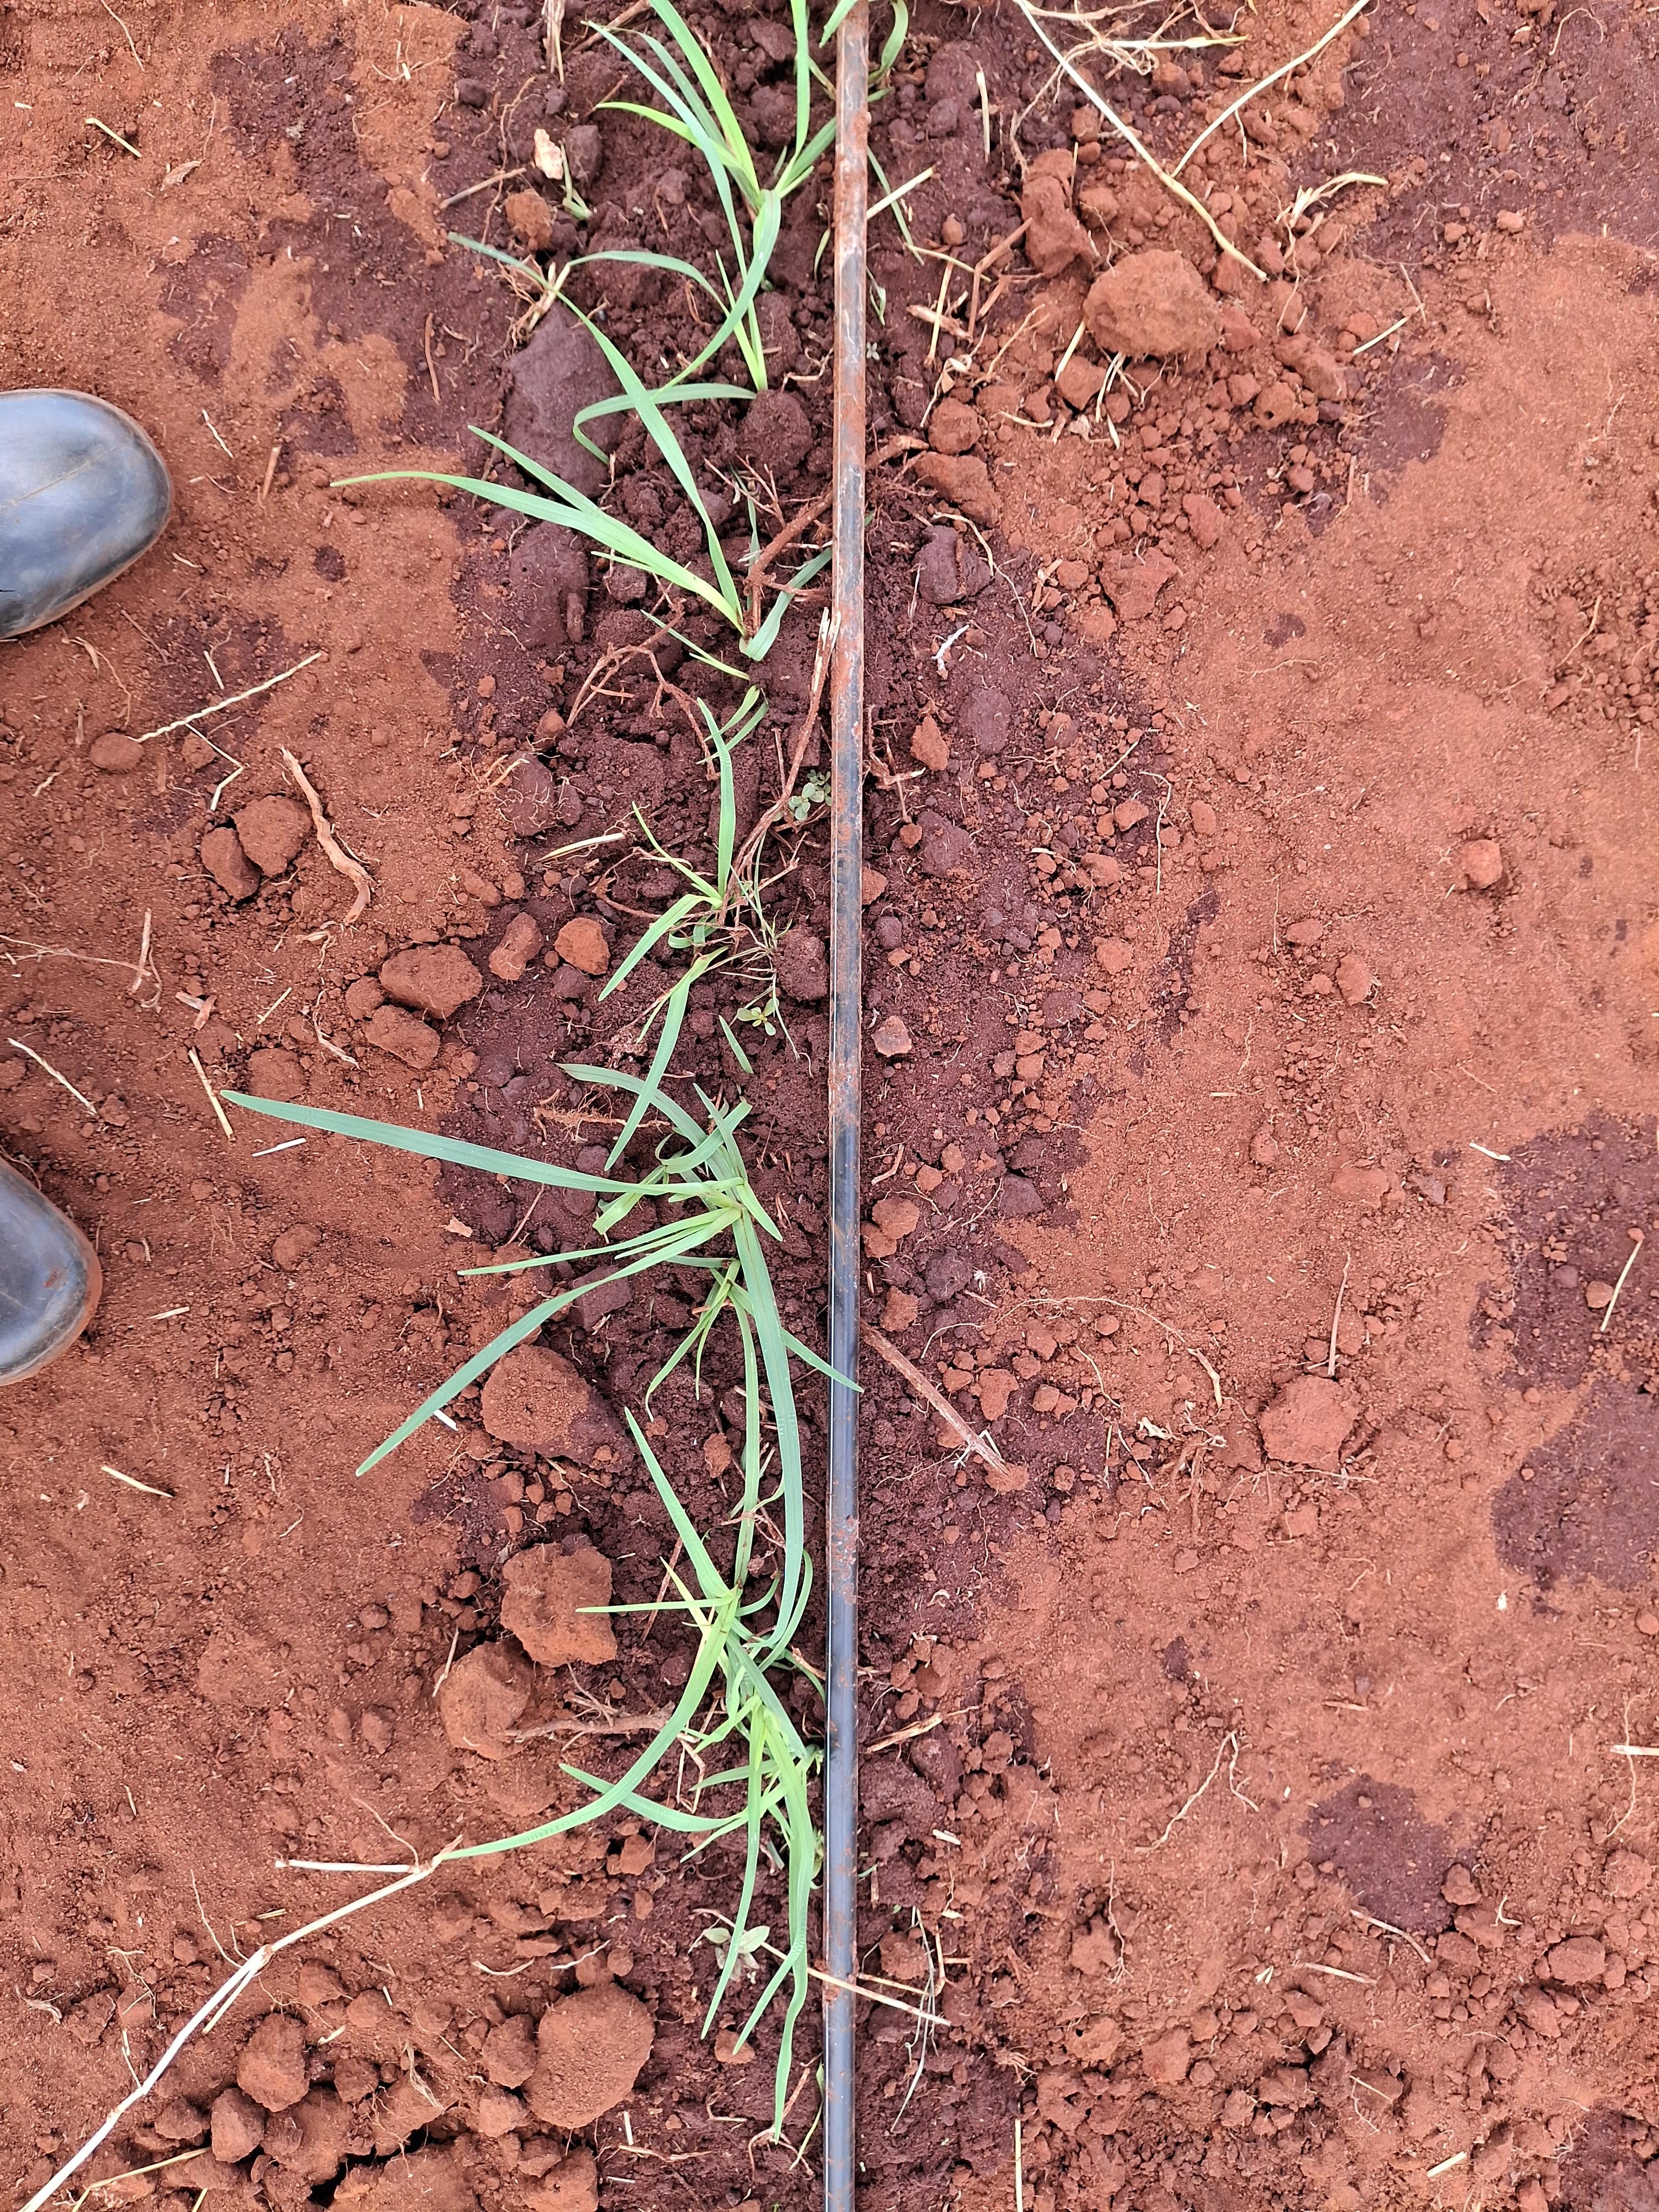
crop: finger millet
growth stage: vegetative
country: Kenya
